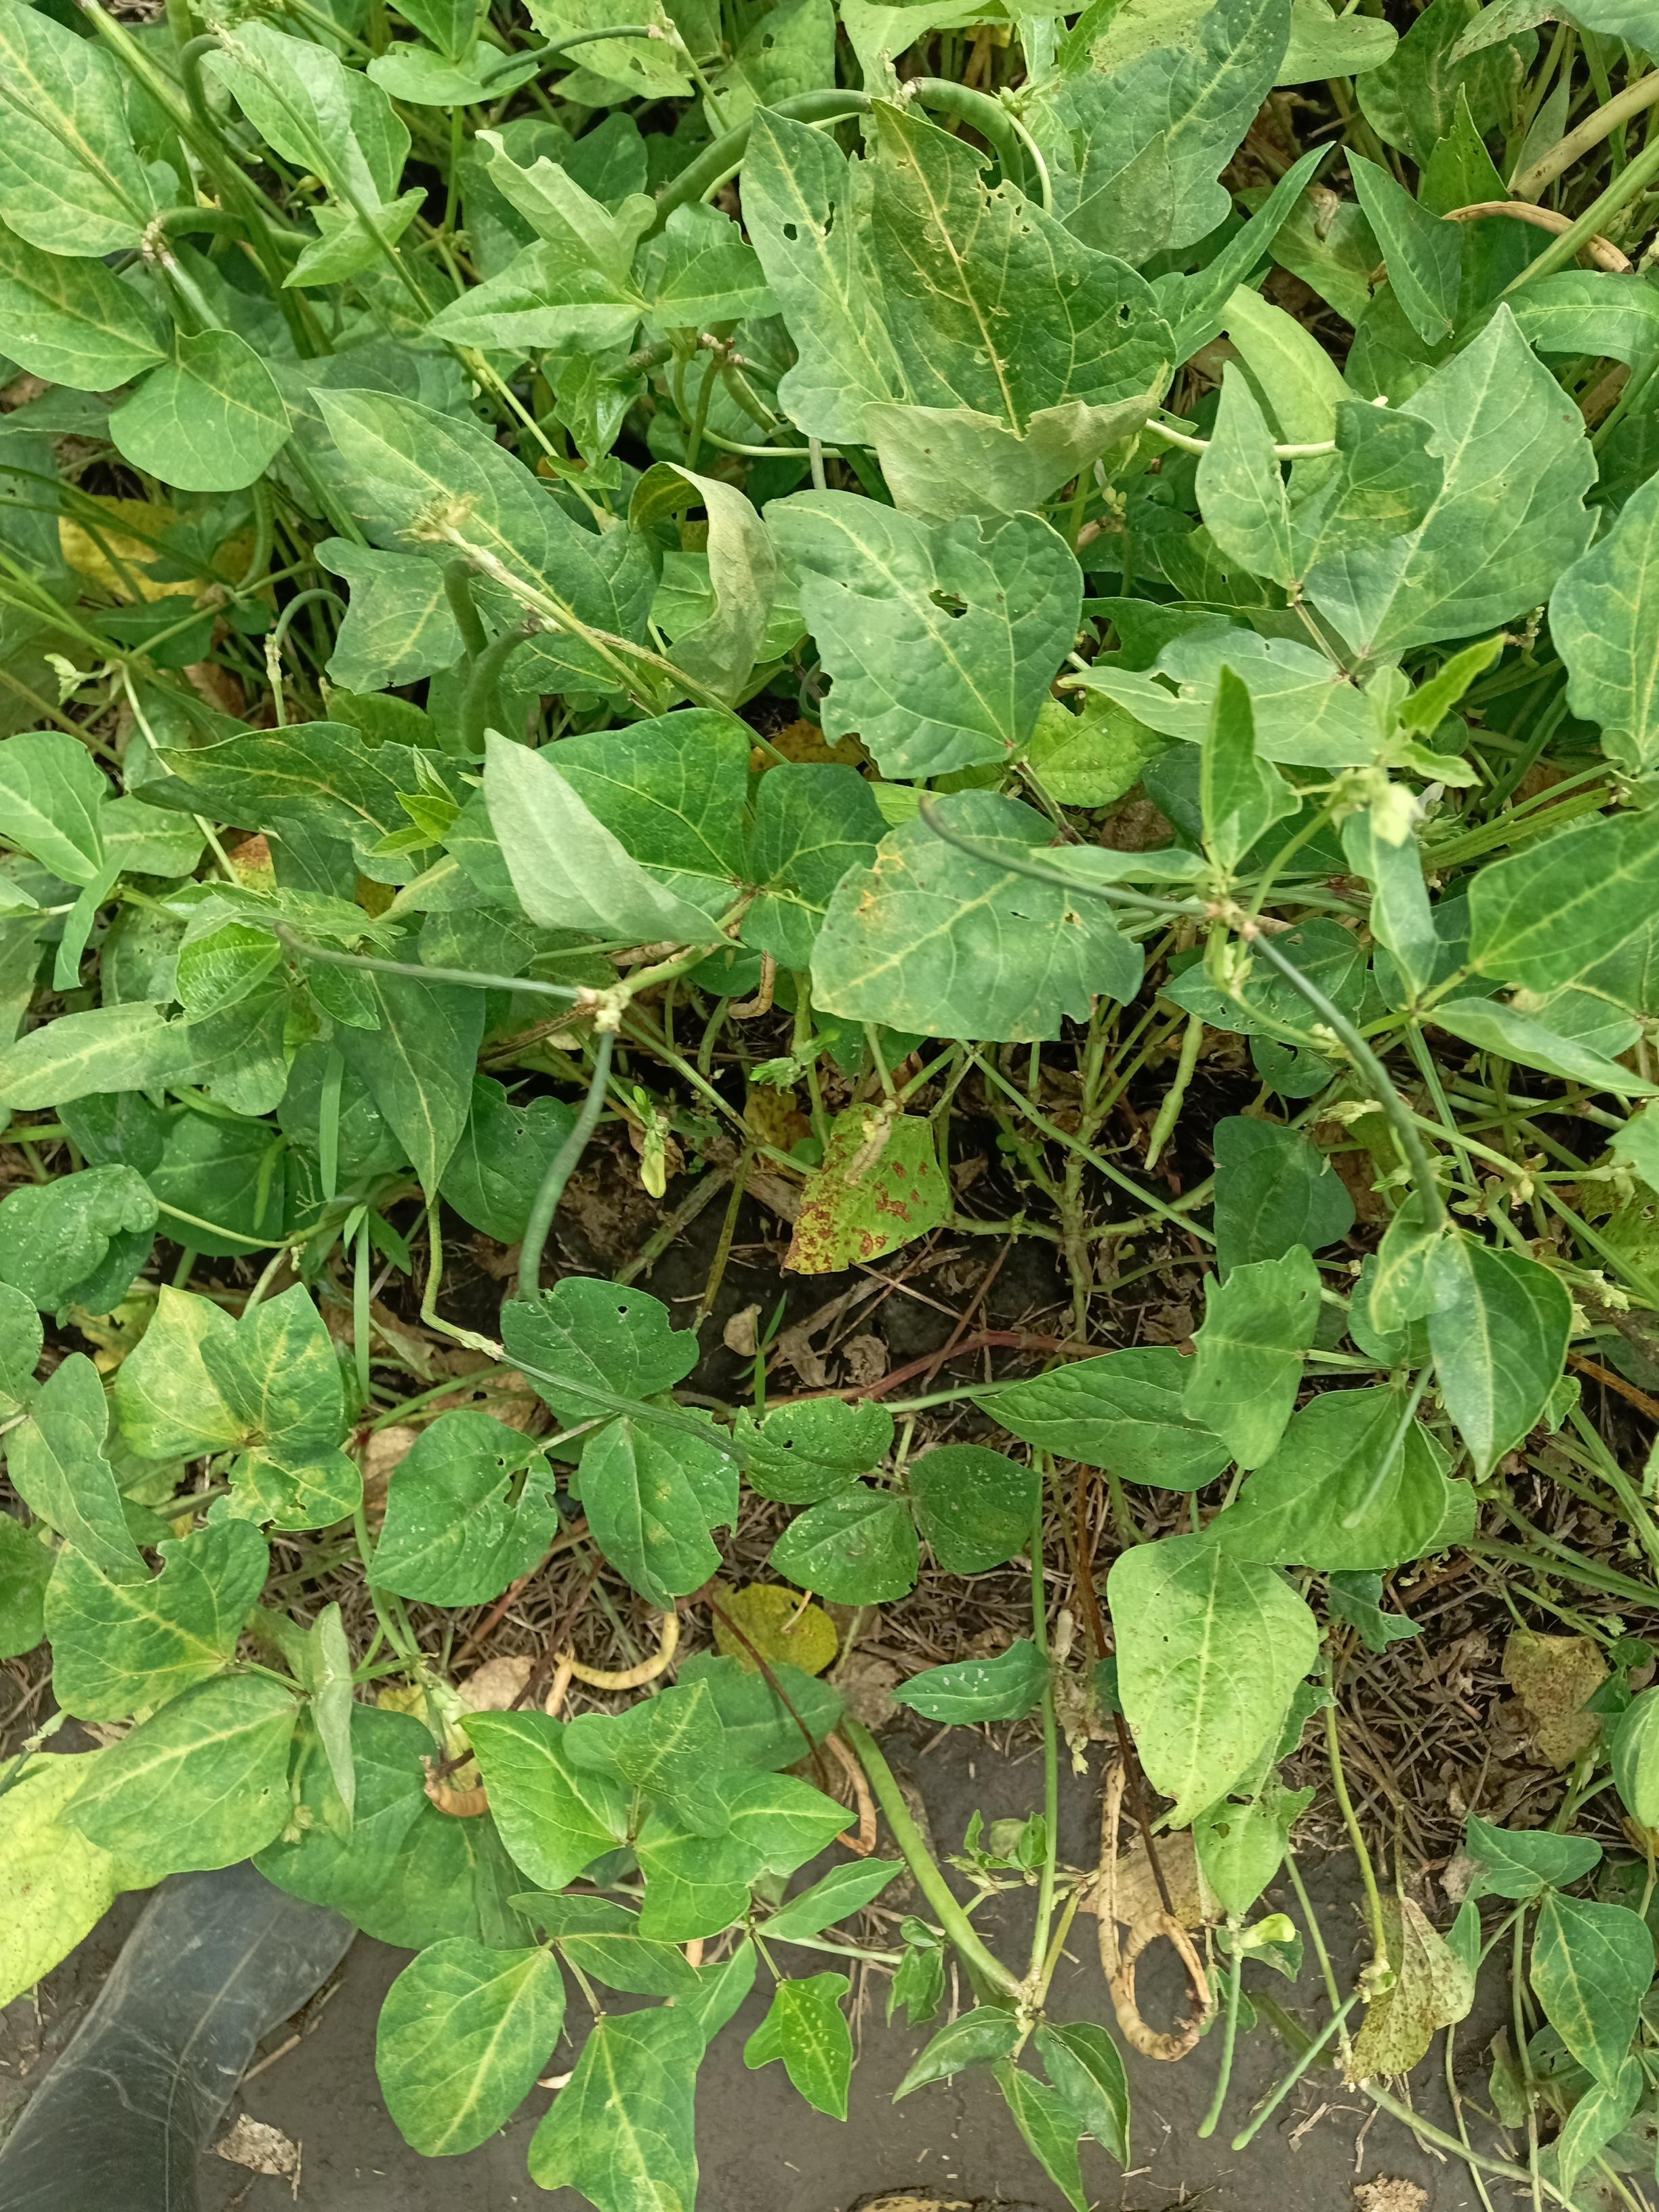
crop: cowpea
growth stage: development pod
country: Tanzania
